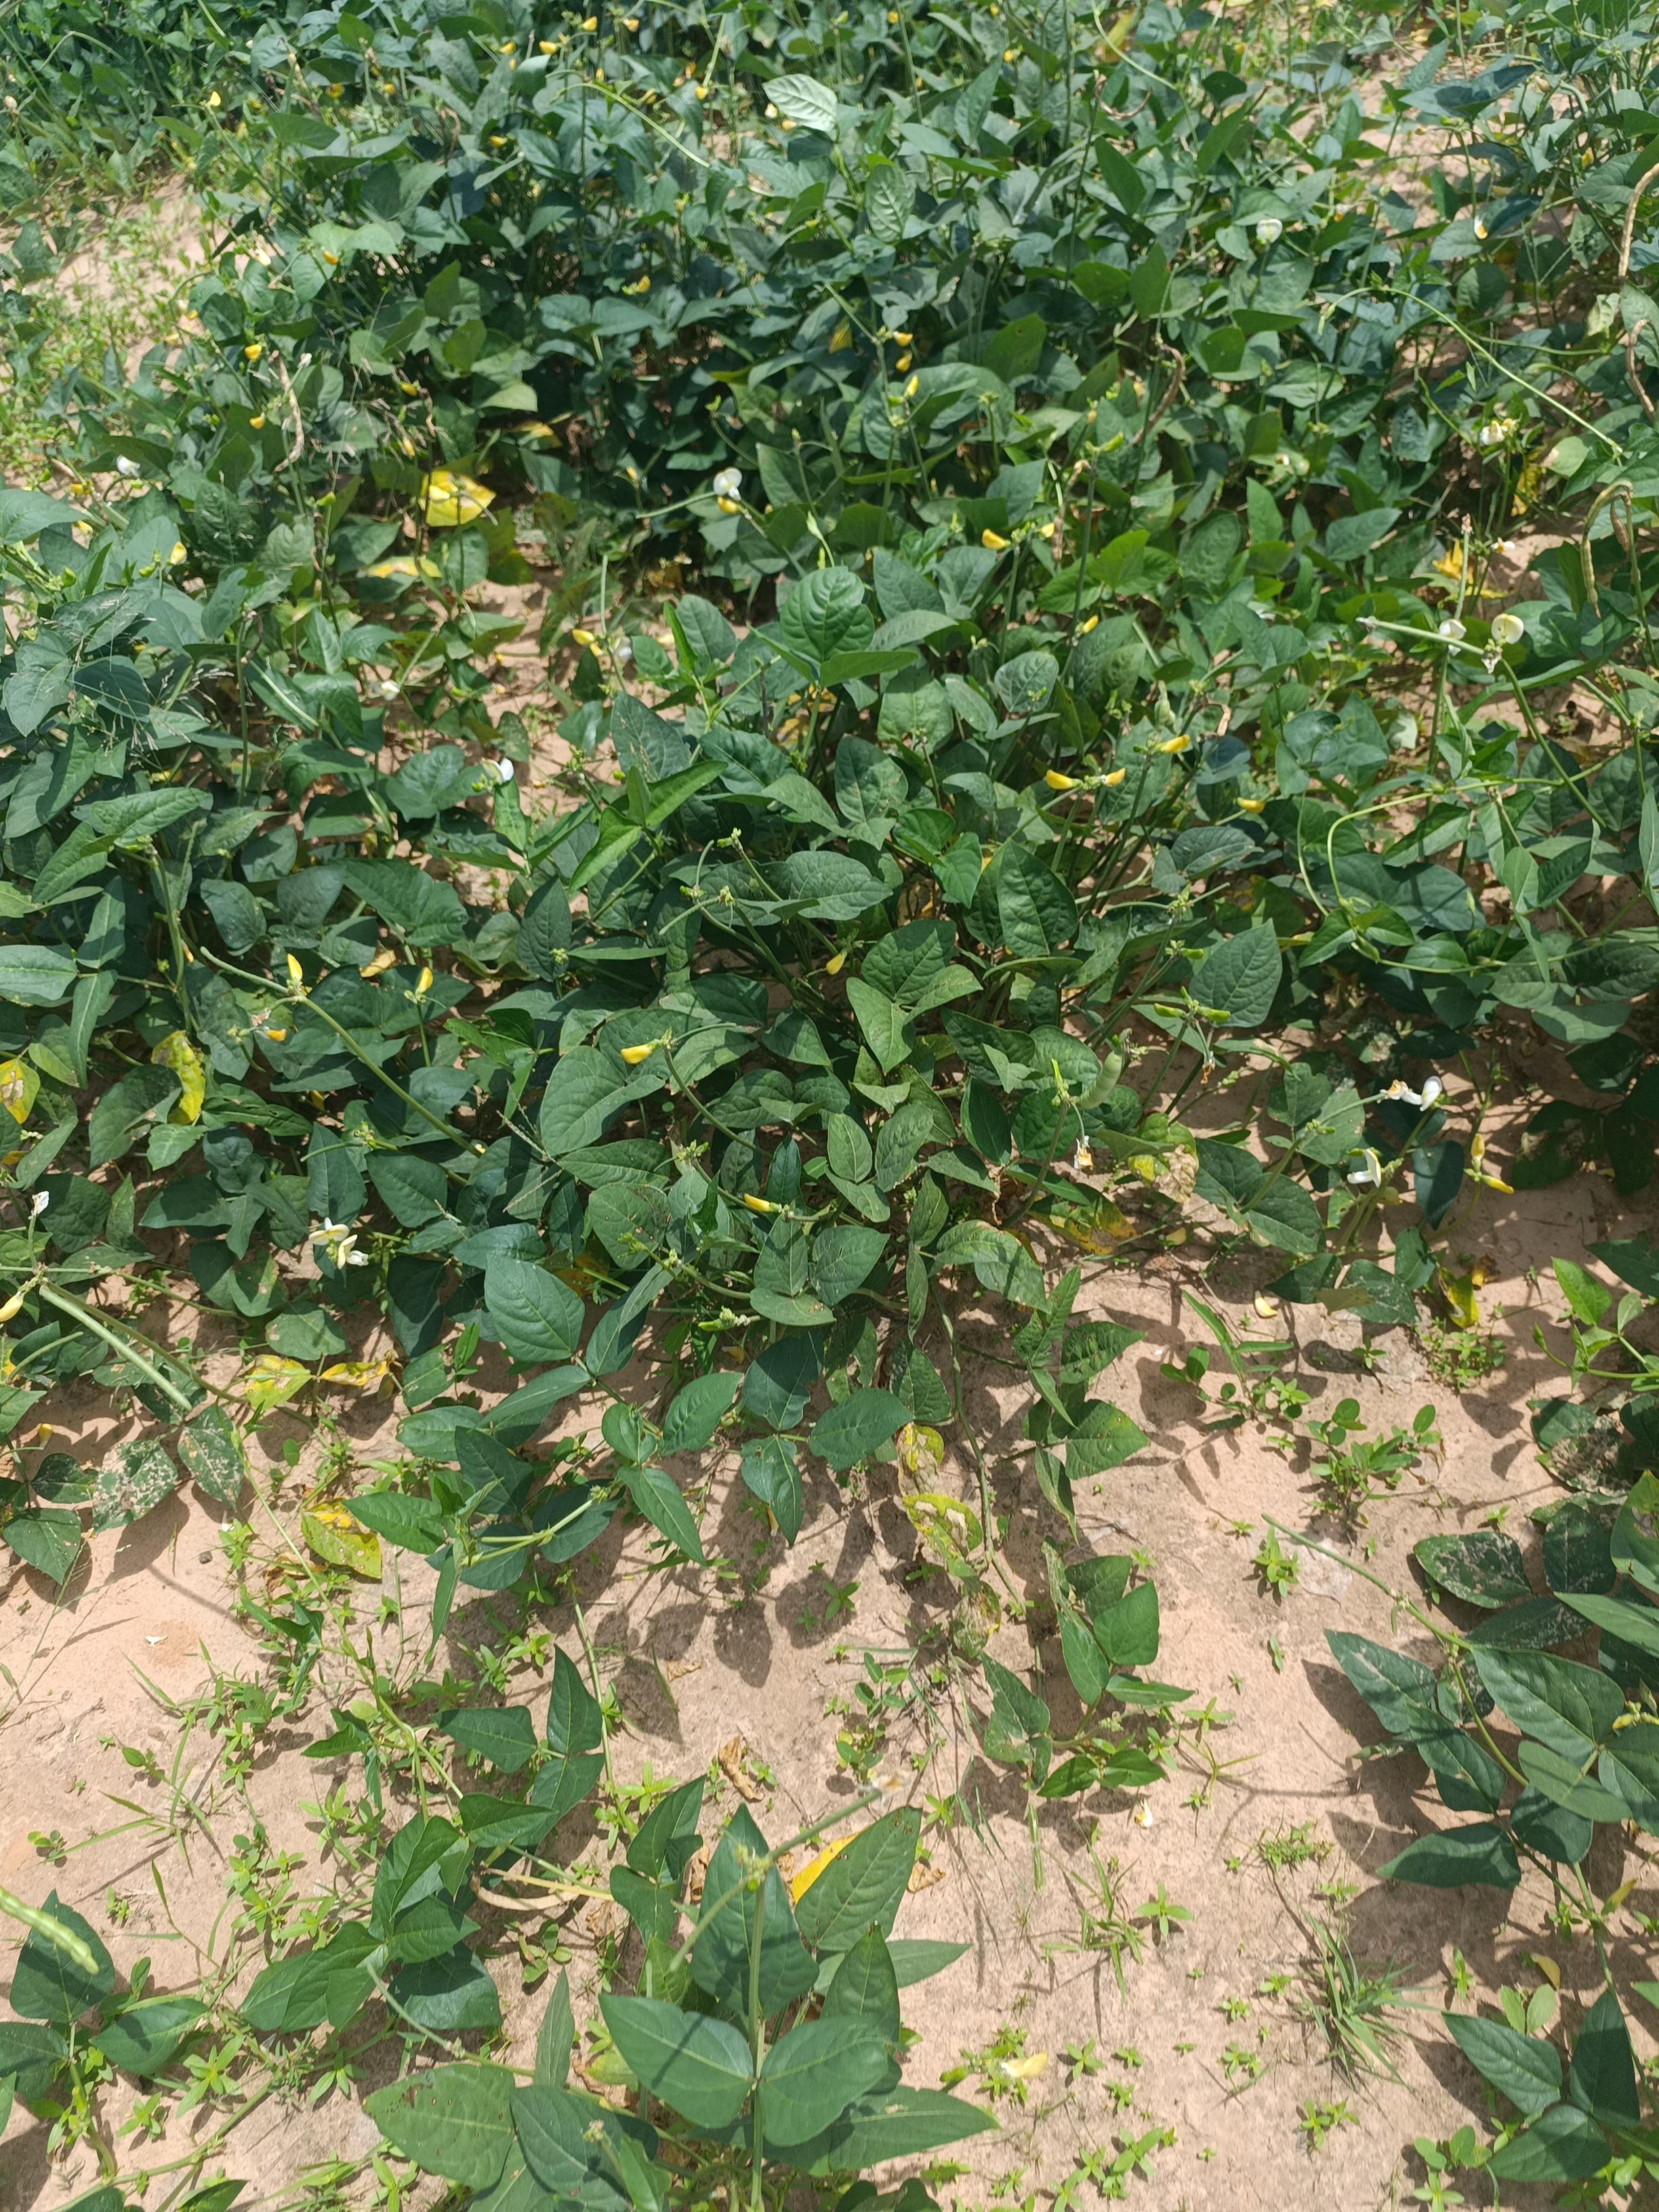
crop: cowpea
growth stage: maturity
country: Nigeria
